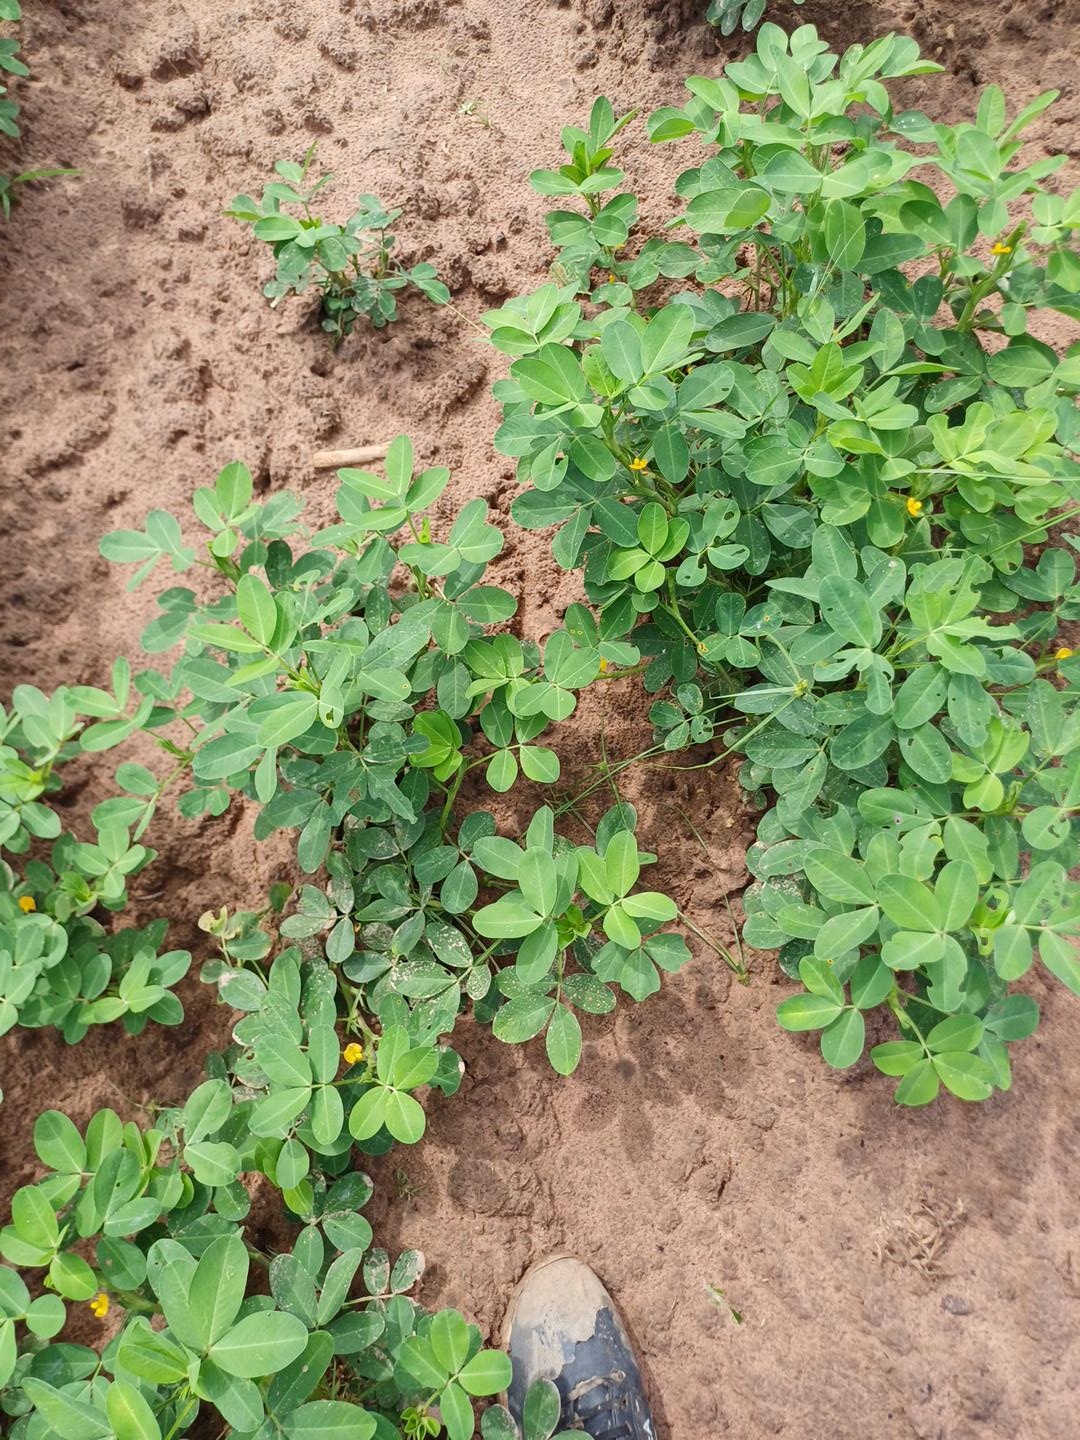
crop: groundnut
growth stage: flowering
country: Senegal
